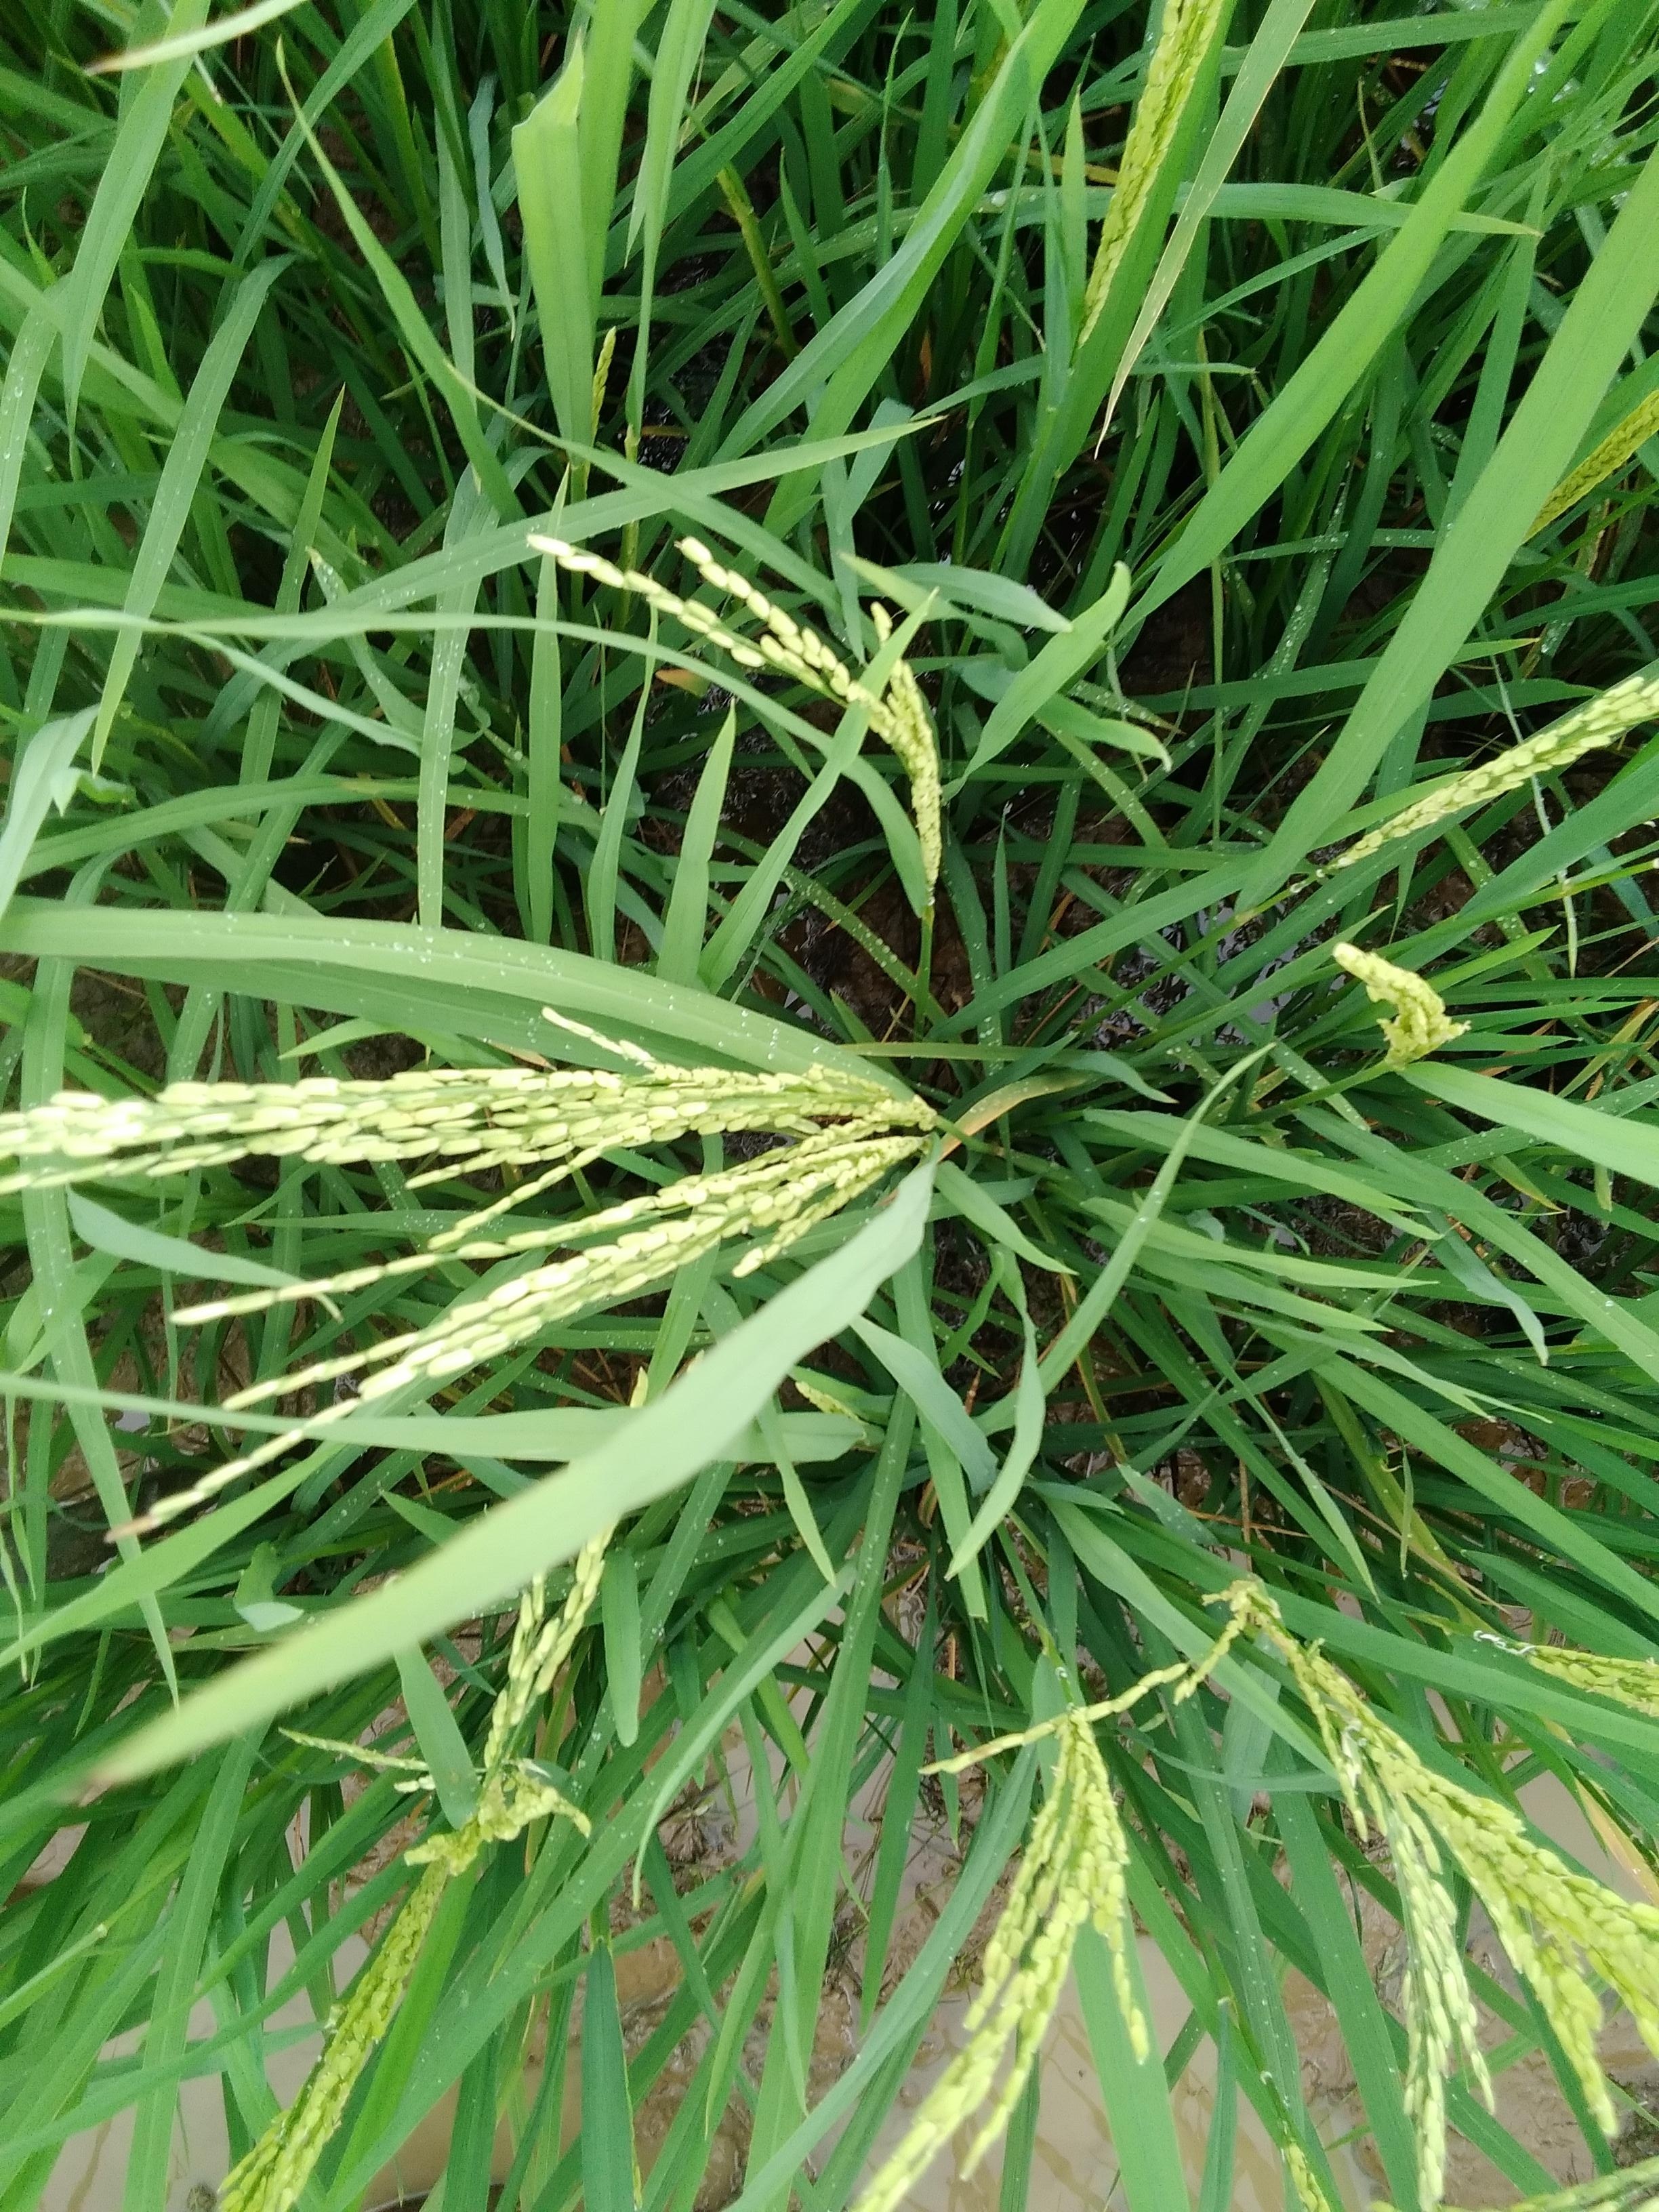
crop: rice
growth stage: flowering
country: Nigeria
